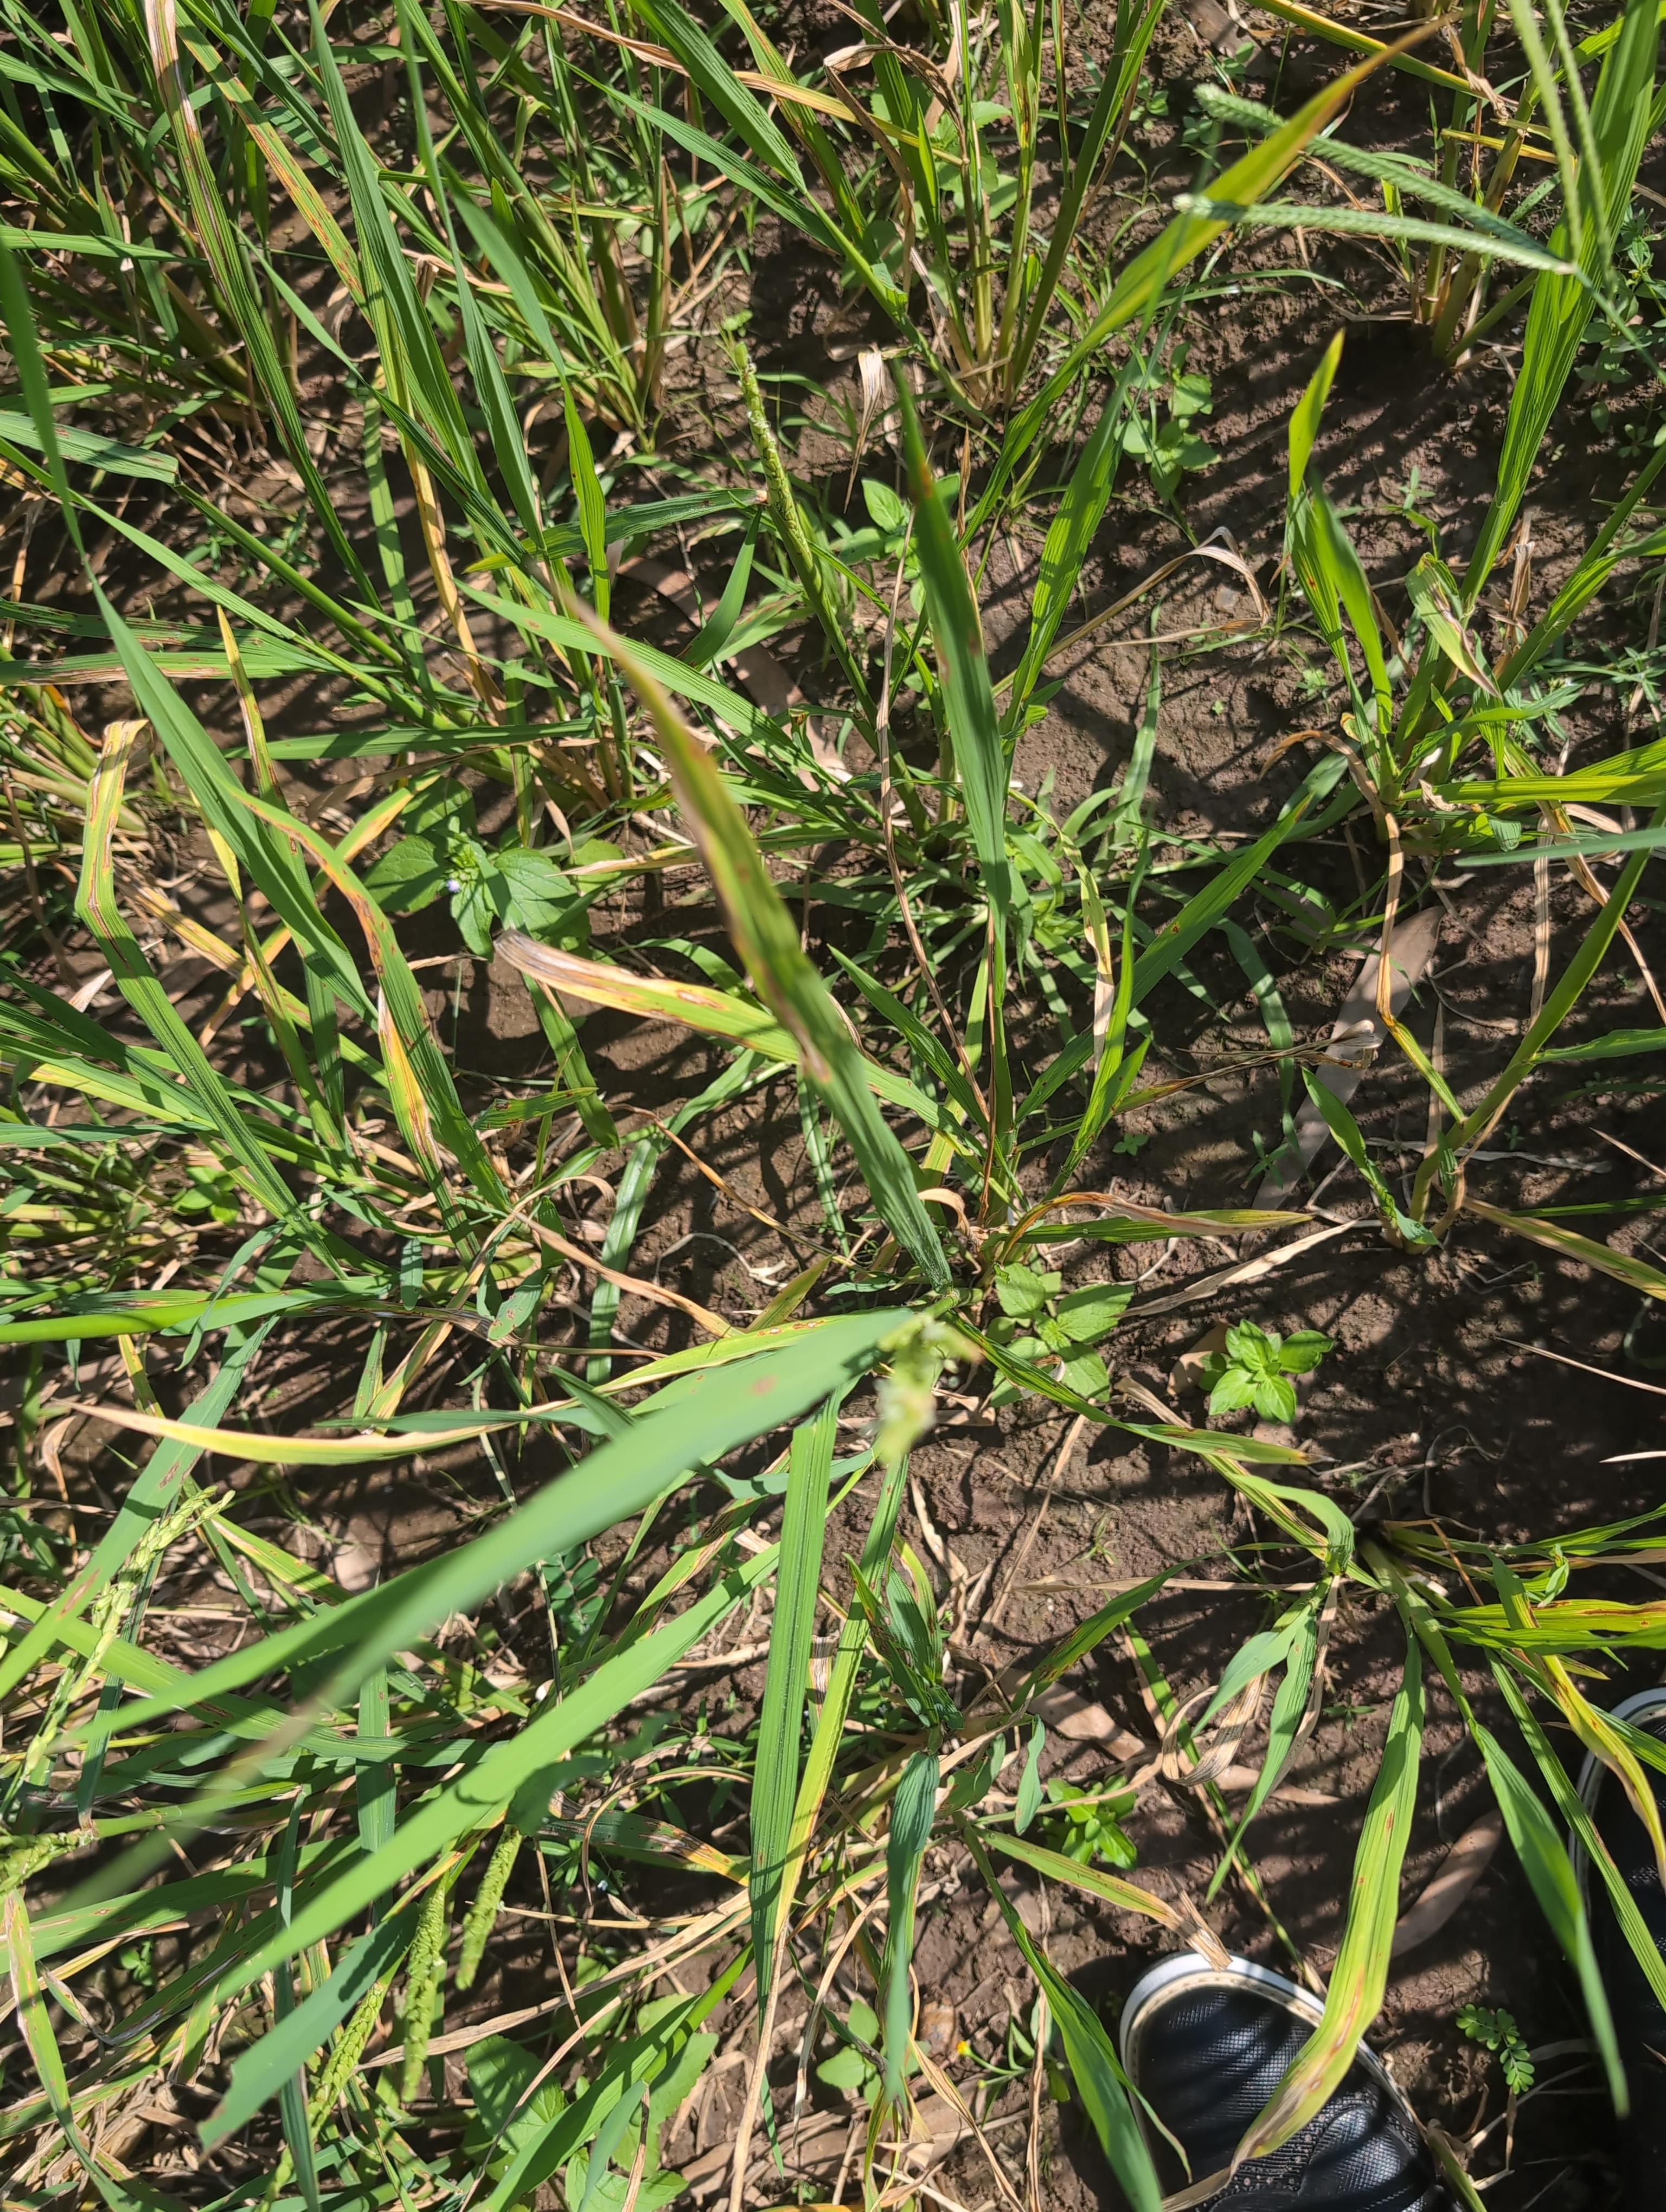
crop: rice
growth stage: flowering
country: Côte d'Ivoire
